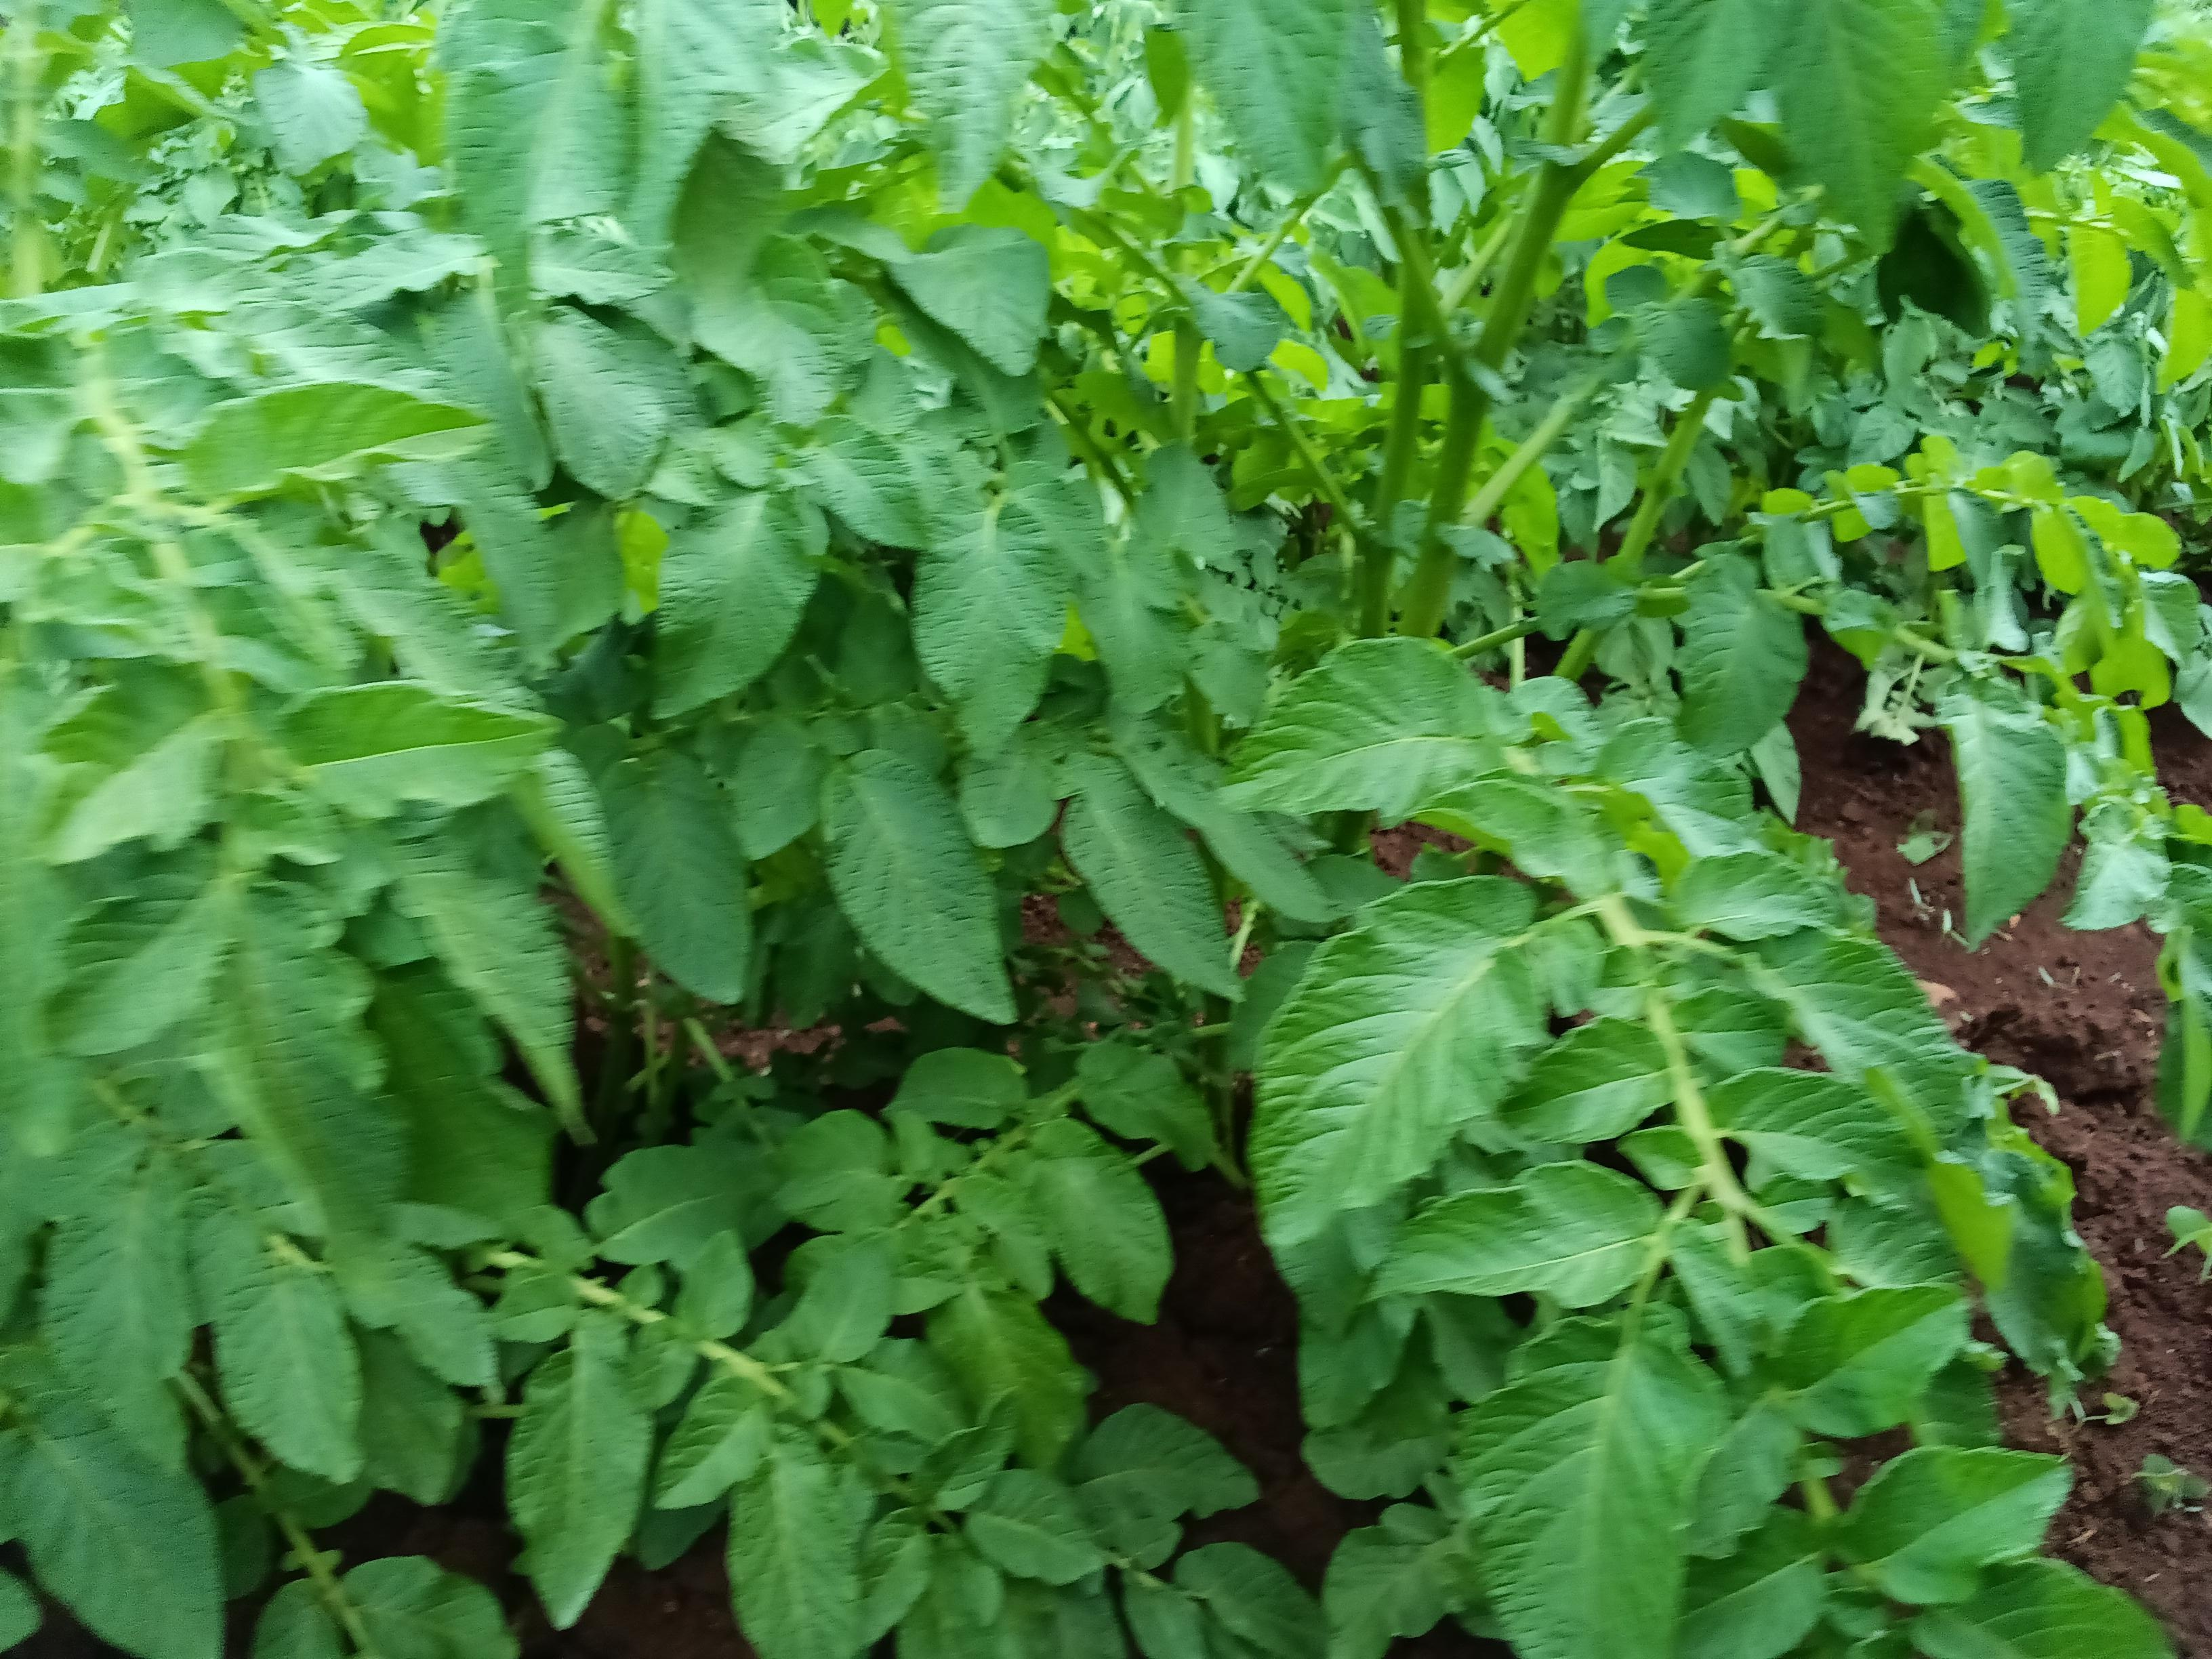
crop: potato
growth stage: vegetative
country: Kenya
